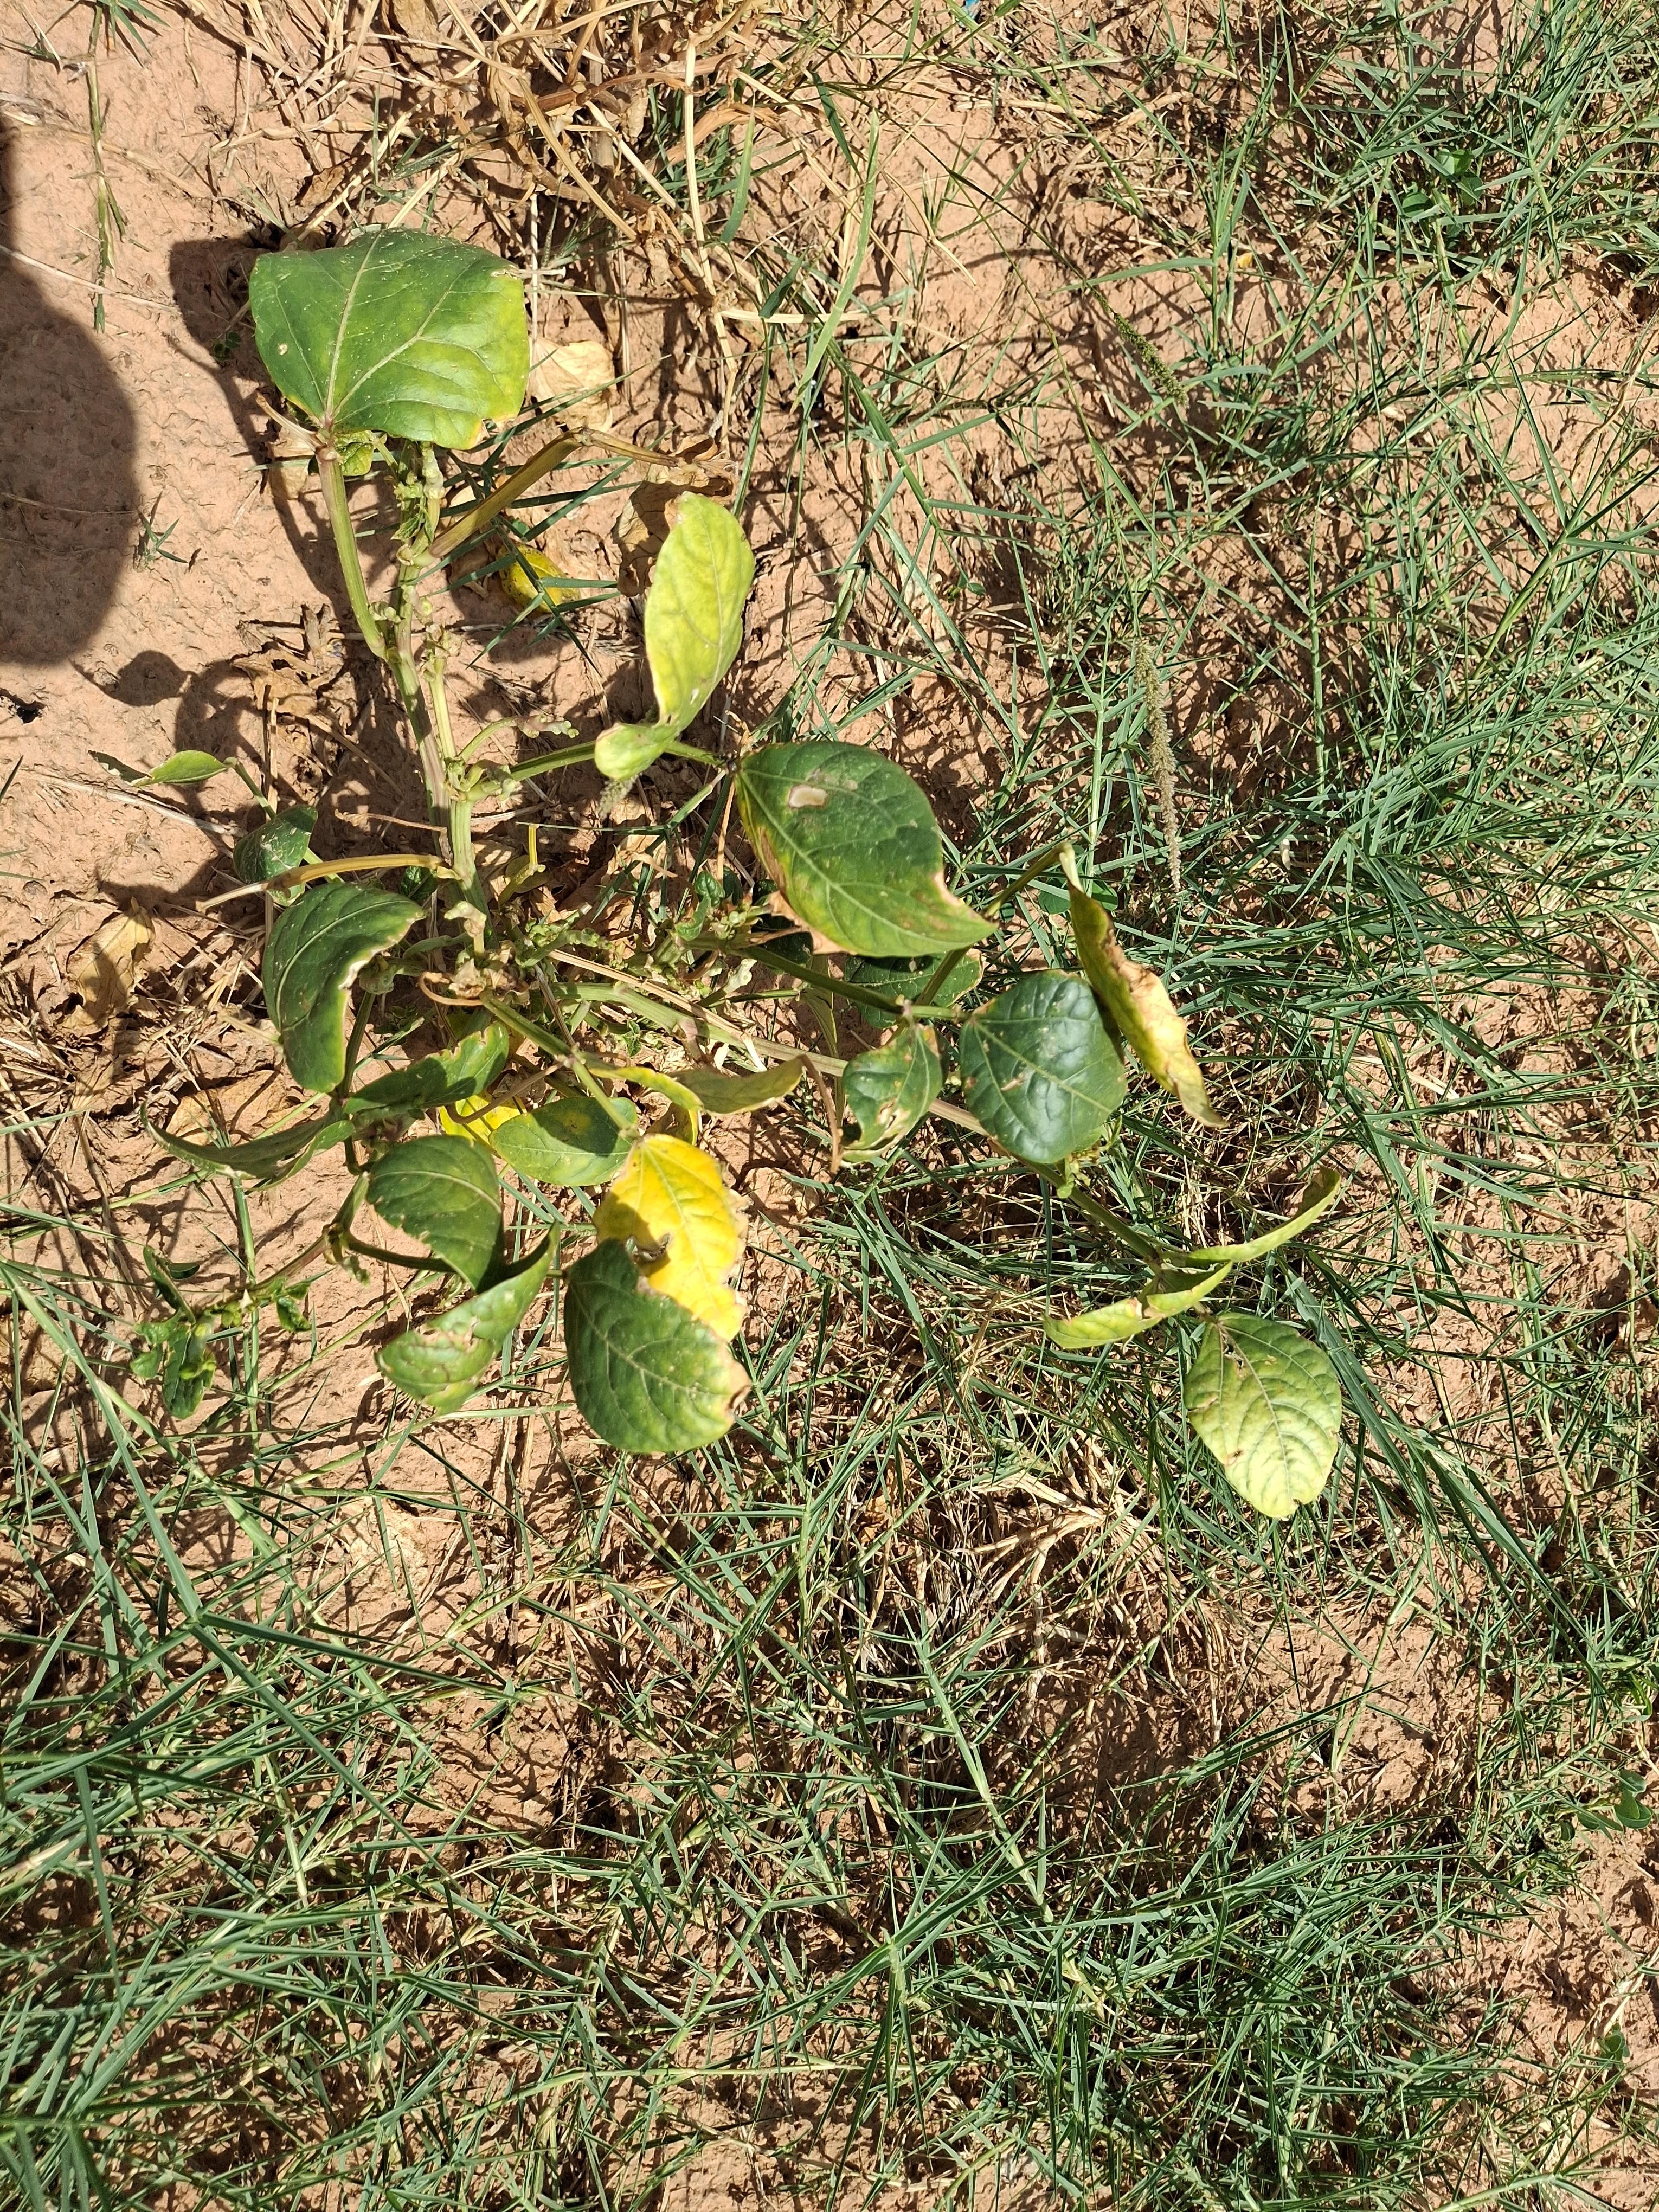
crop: cowpea
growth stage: harvest maturity
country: Nigeria
